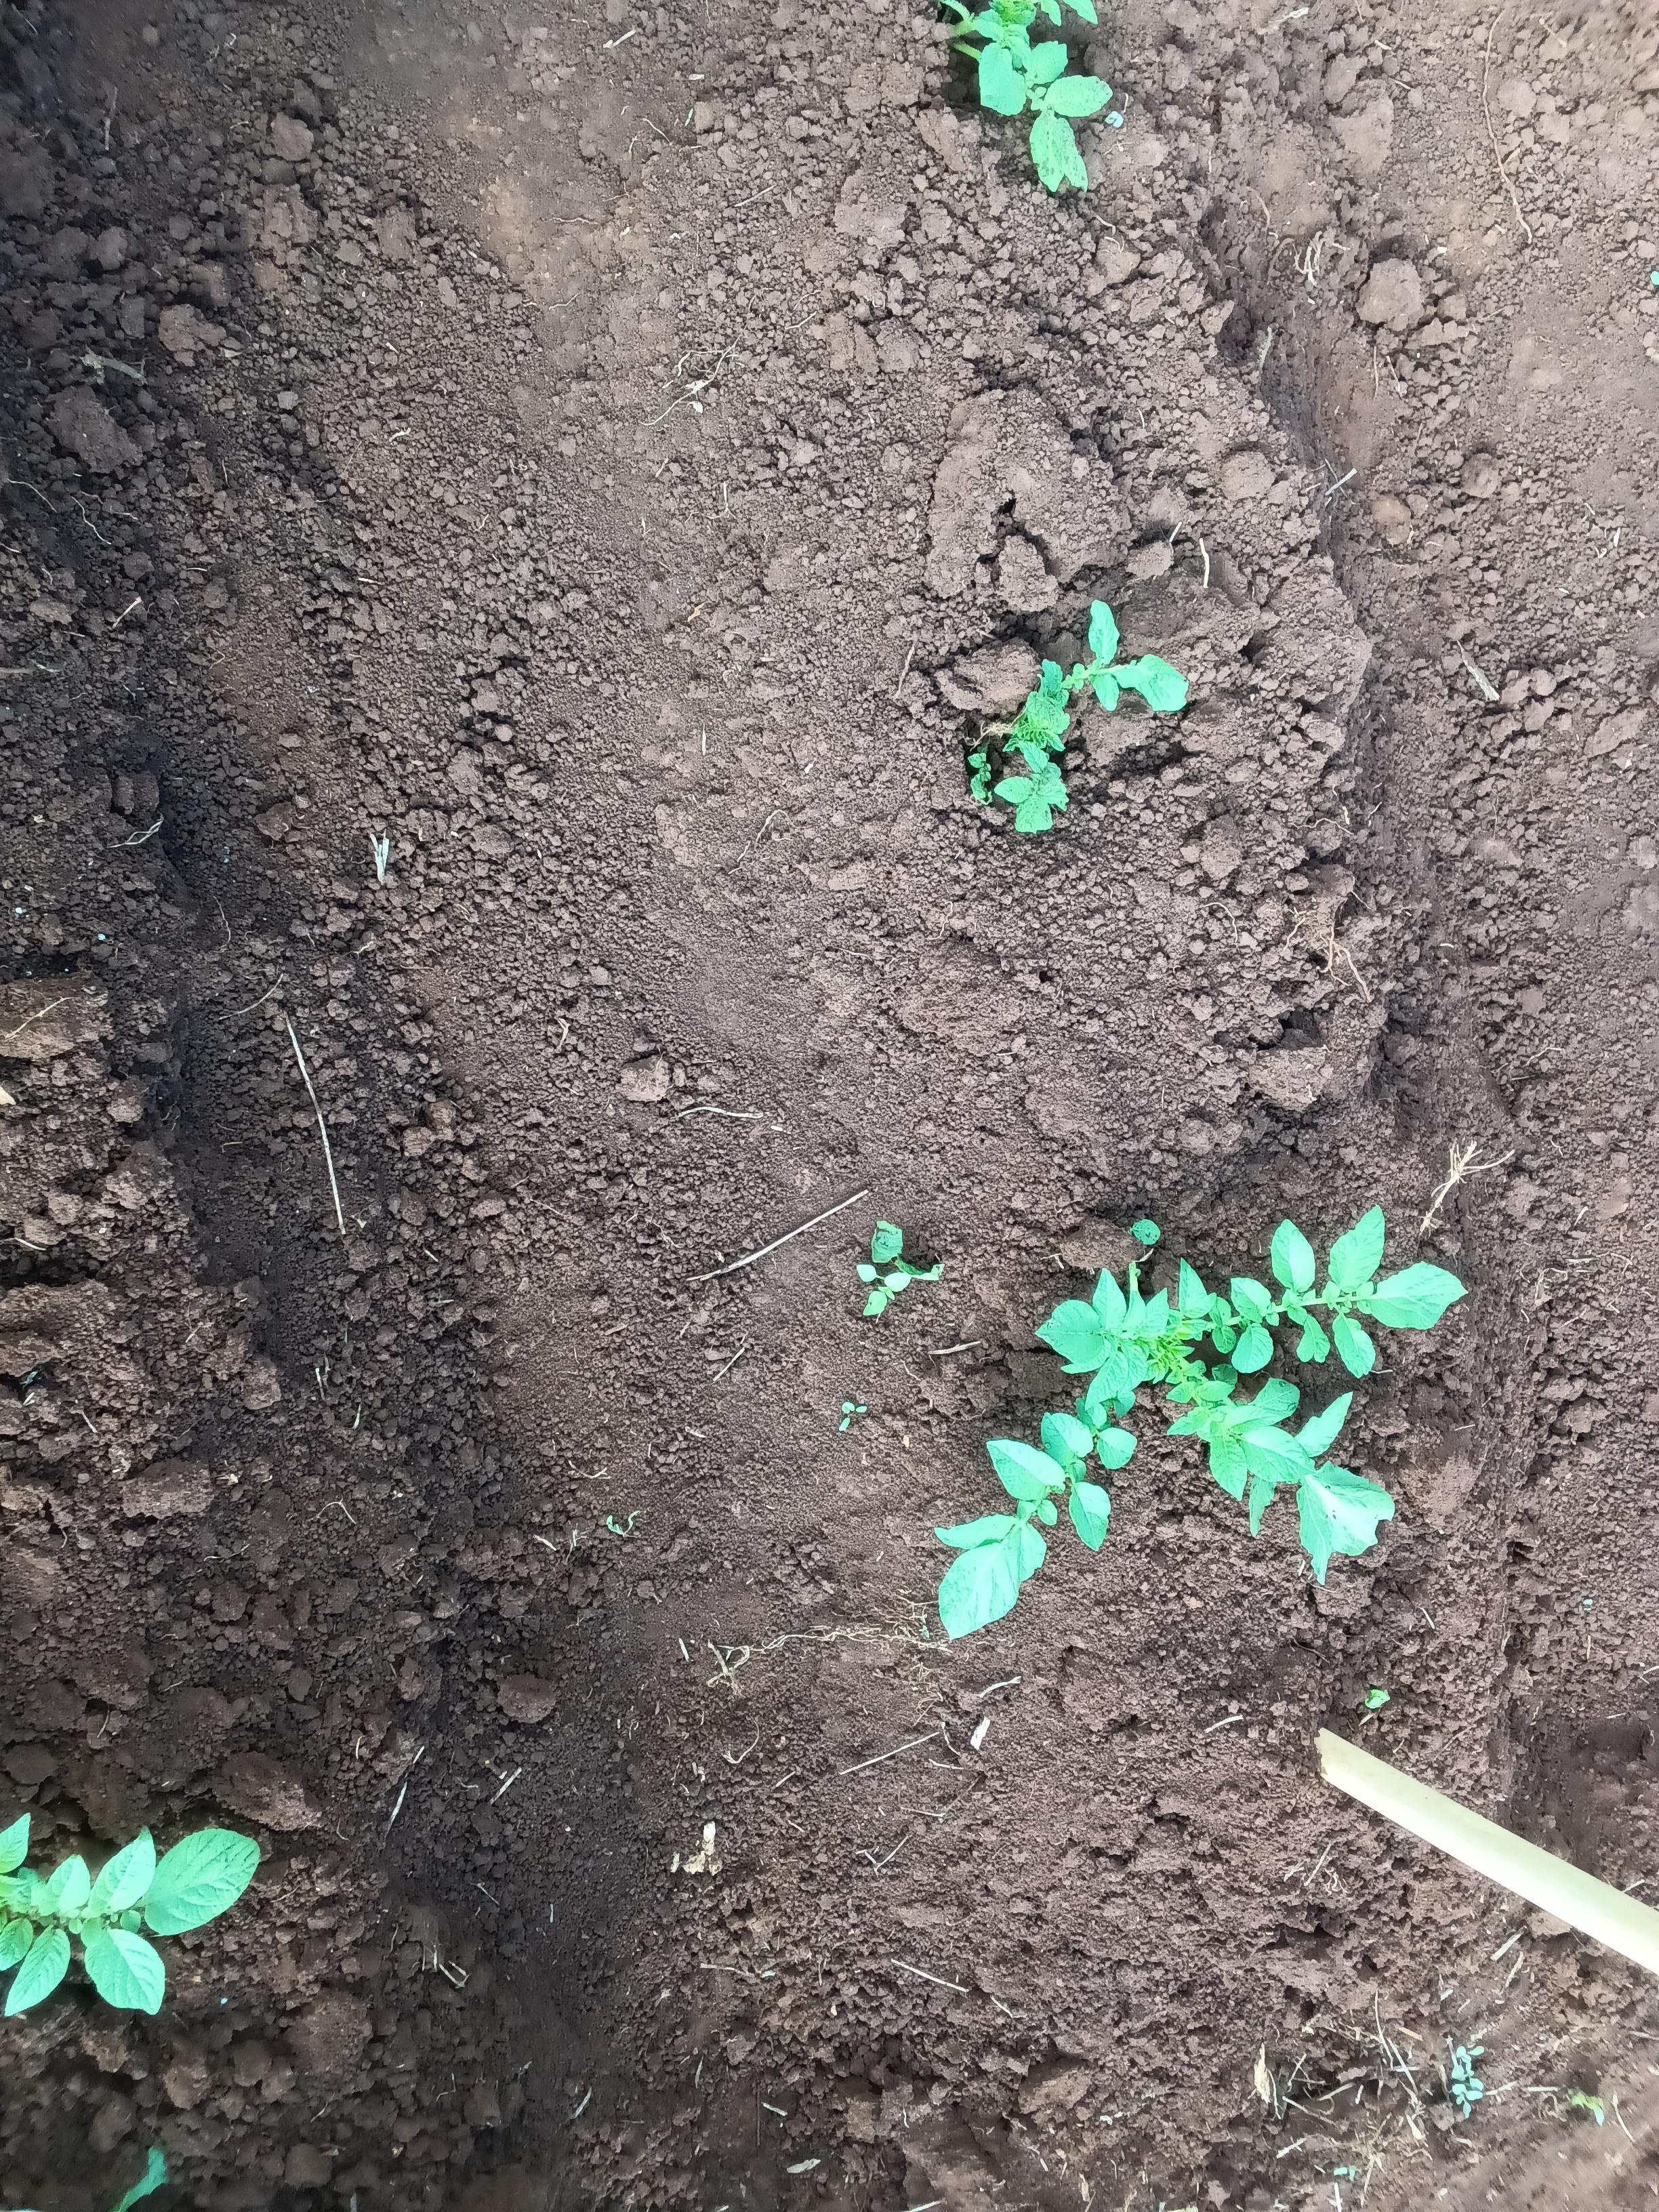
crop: potato
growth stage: emergence
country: Kenya
